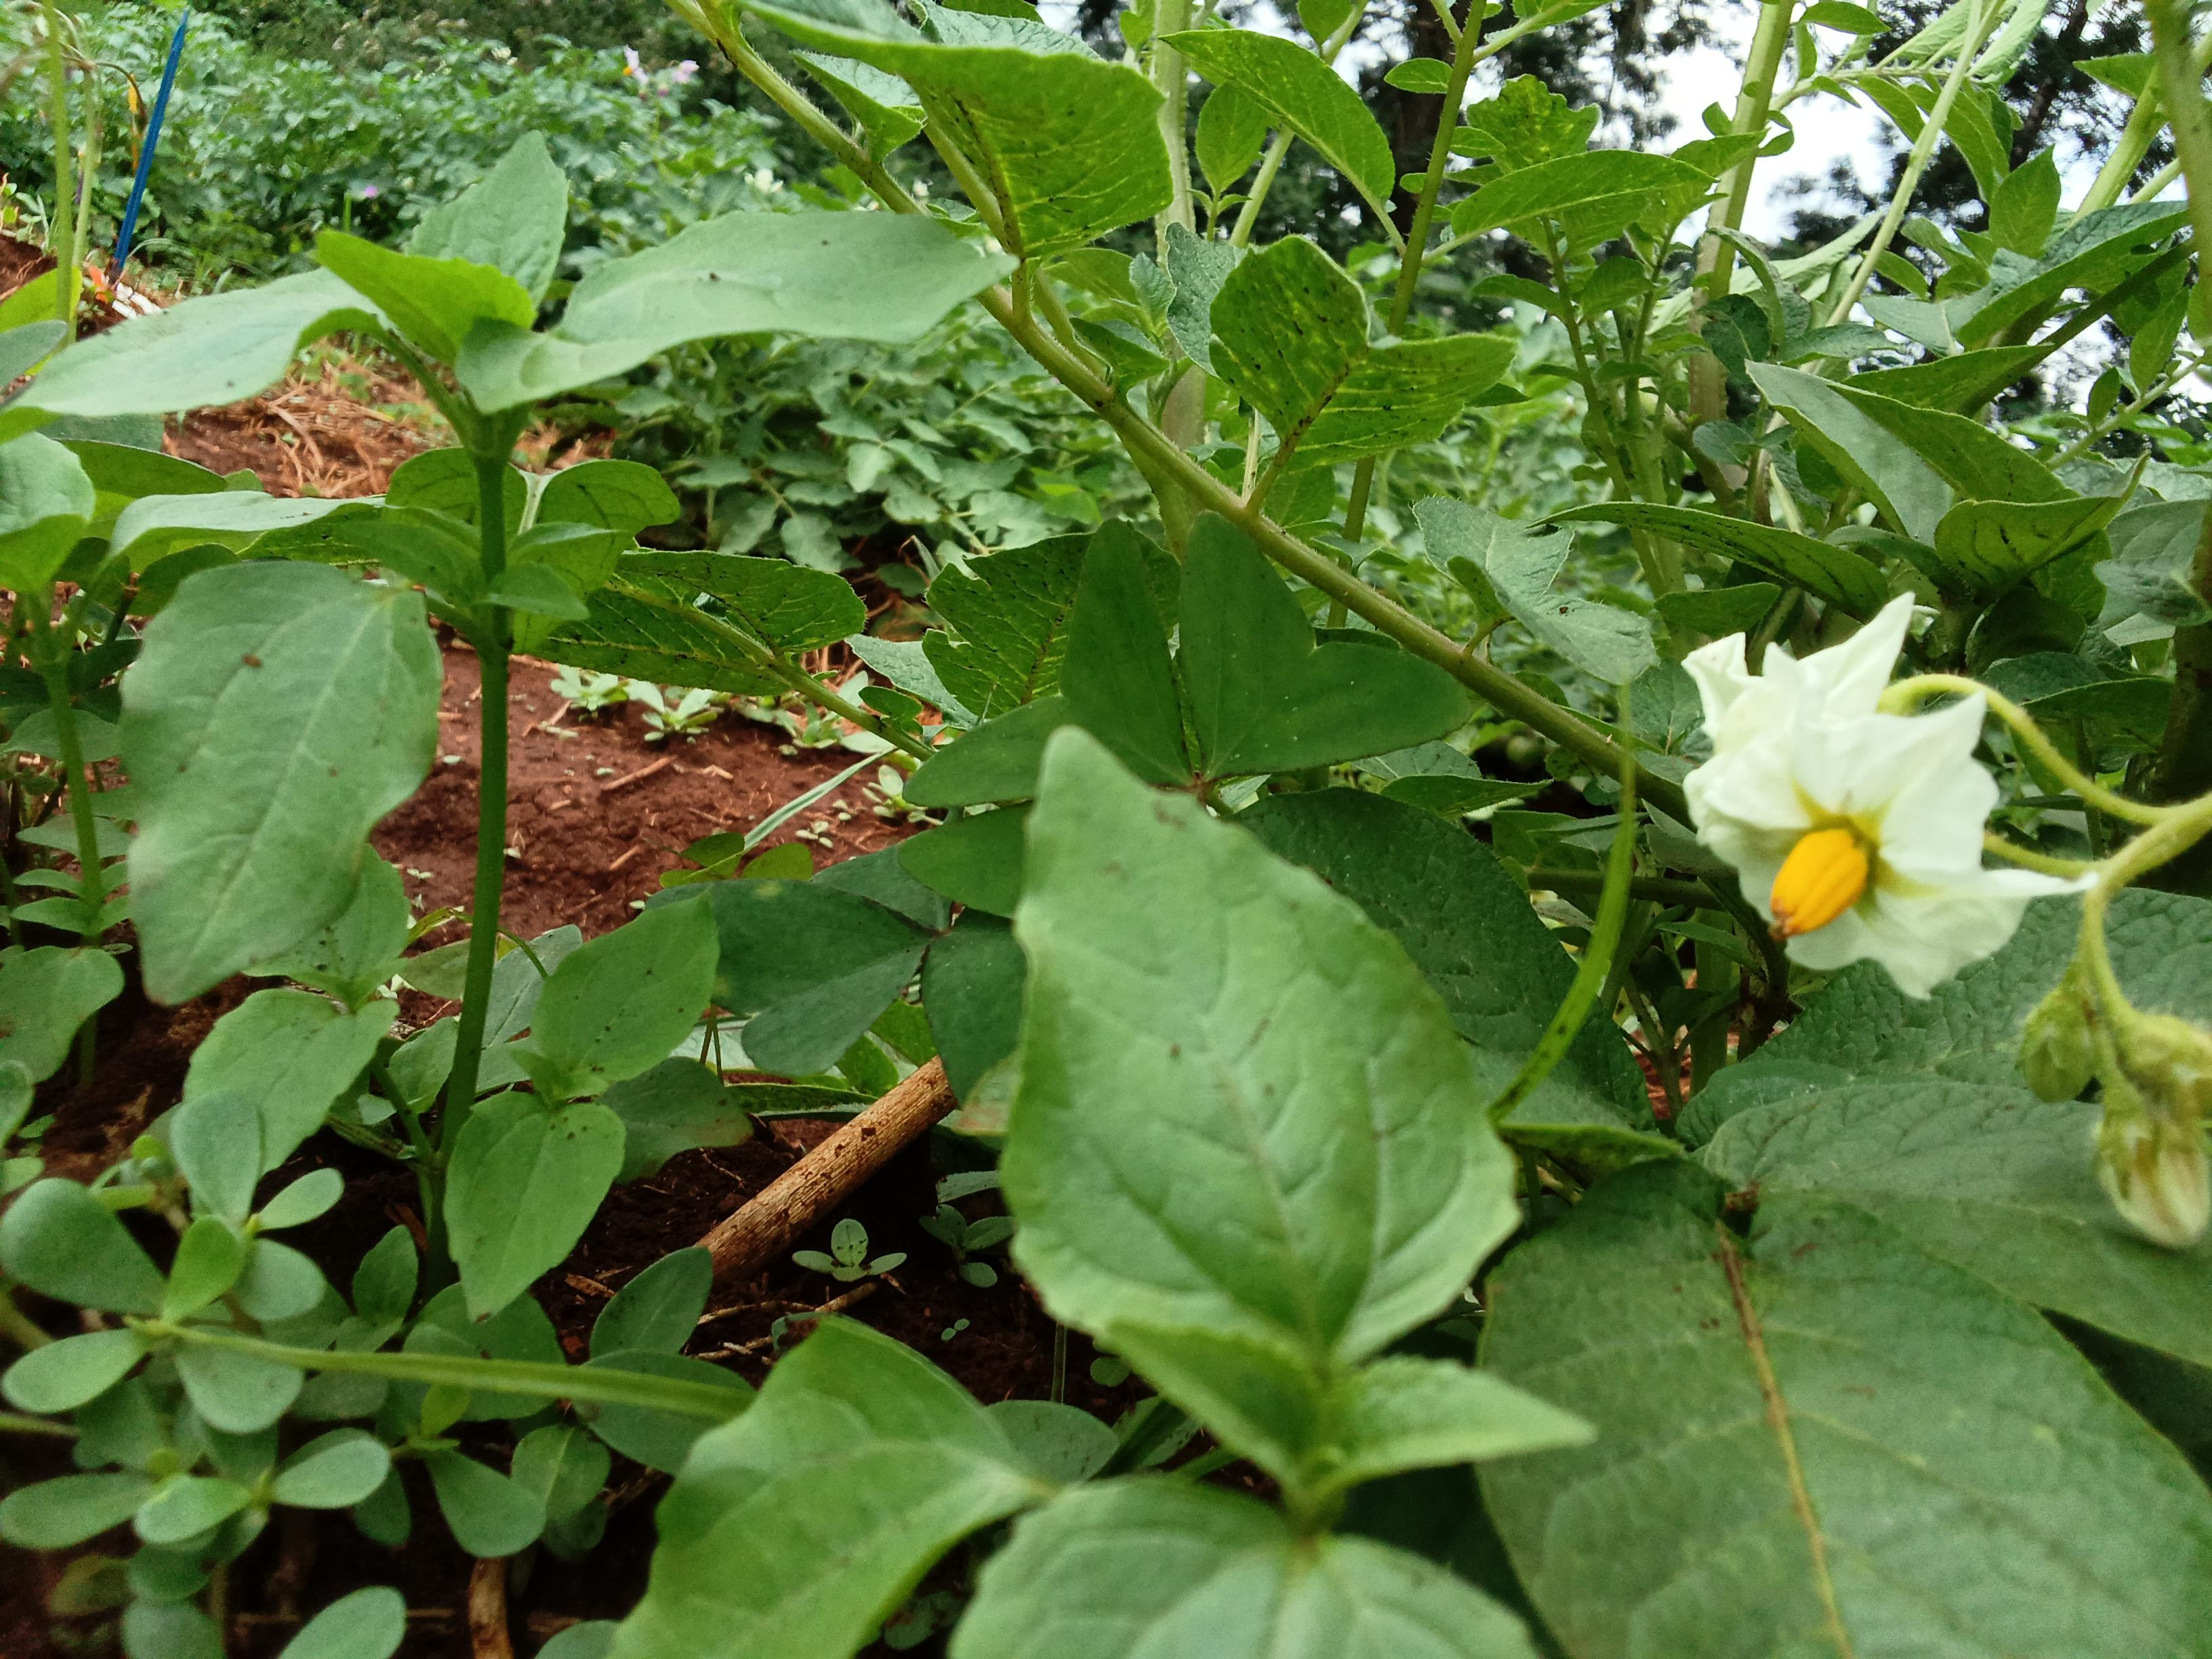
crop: potato
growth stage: flowering
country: Kenya
